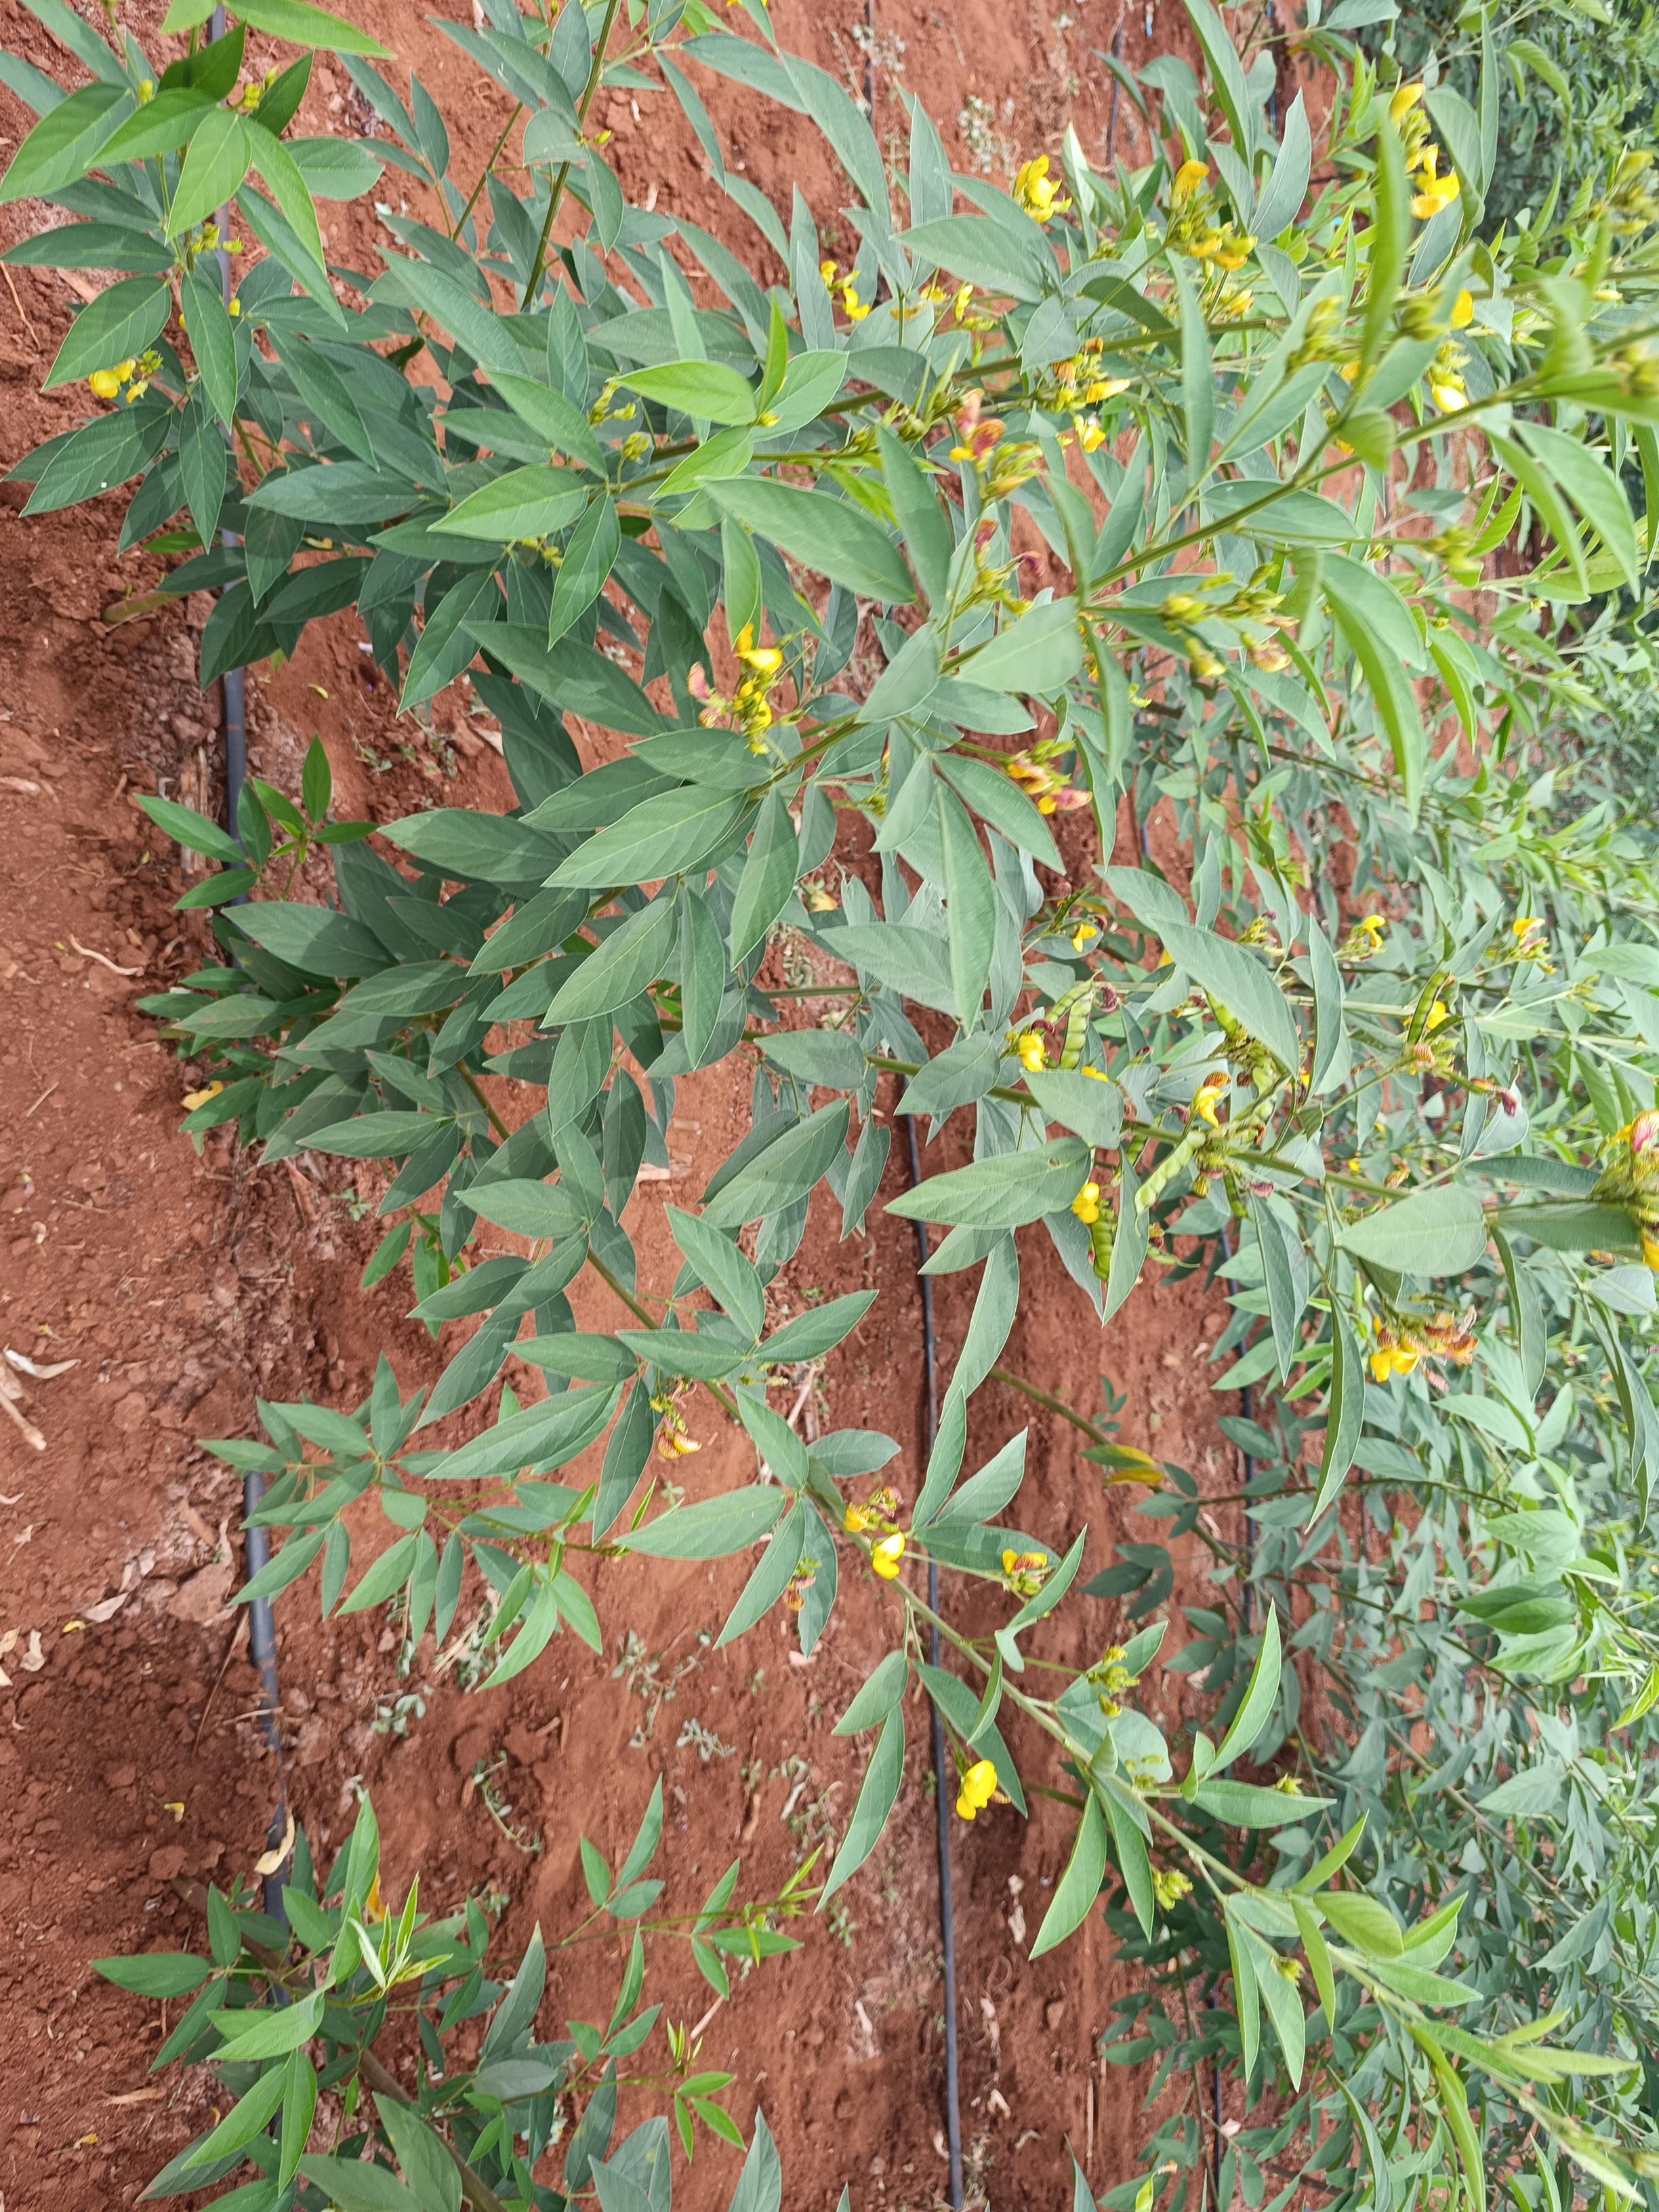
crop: pigeonpea
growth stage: flowering
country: Kenya
